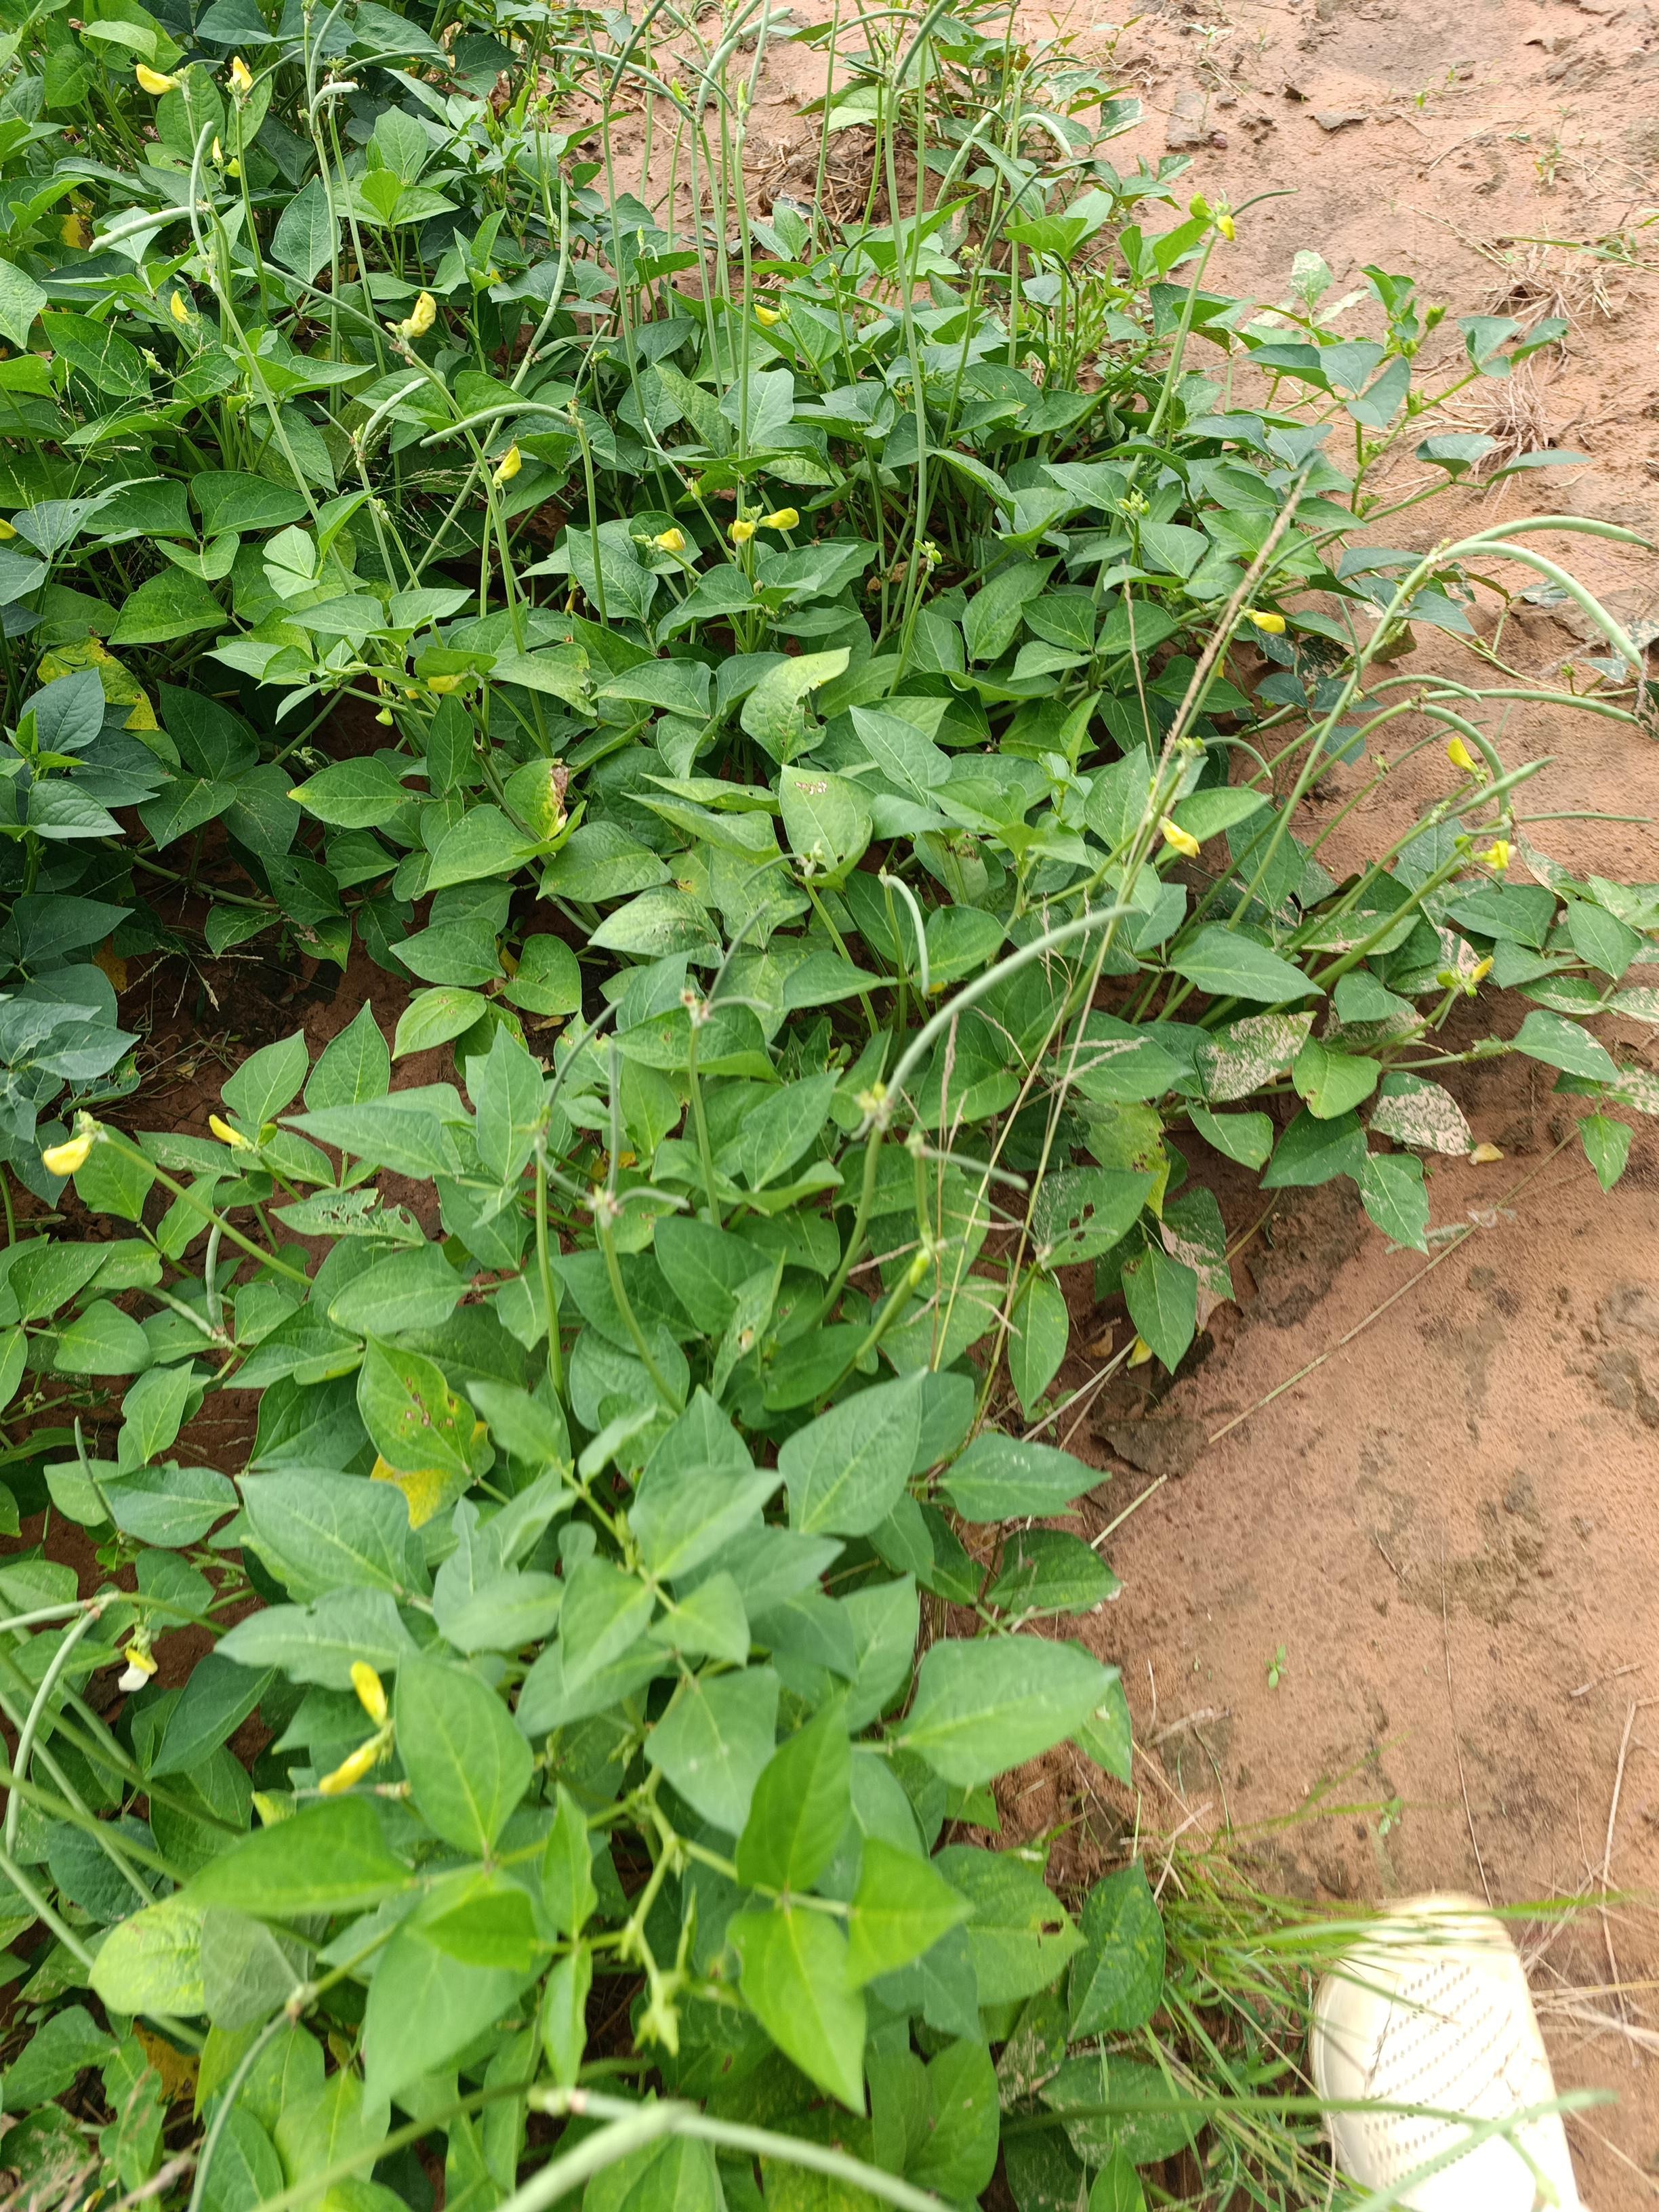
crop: cowpea
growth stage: development pod
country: Nigeria
